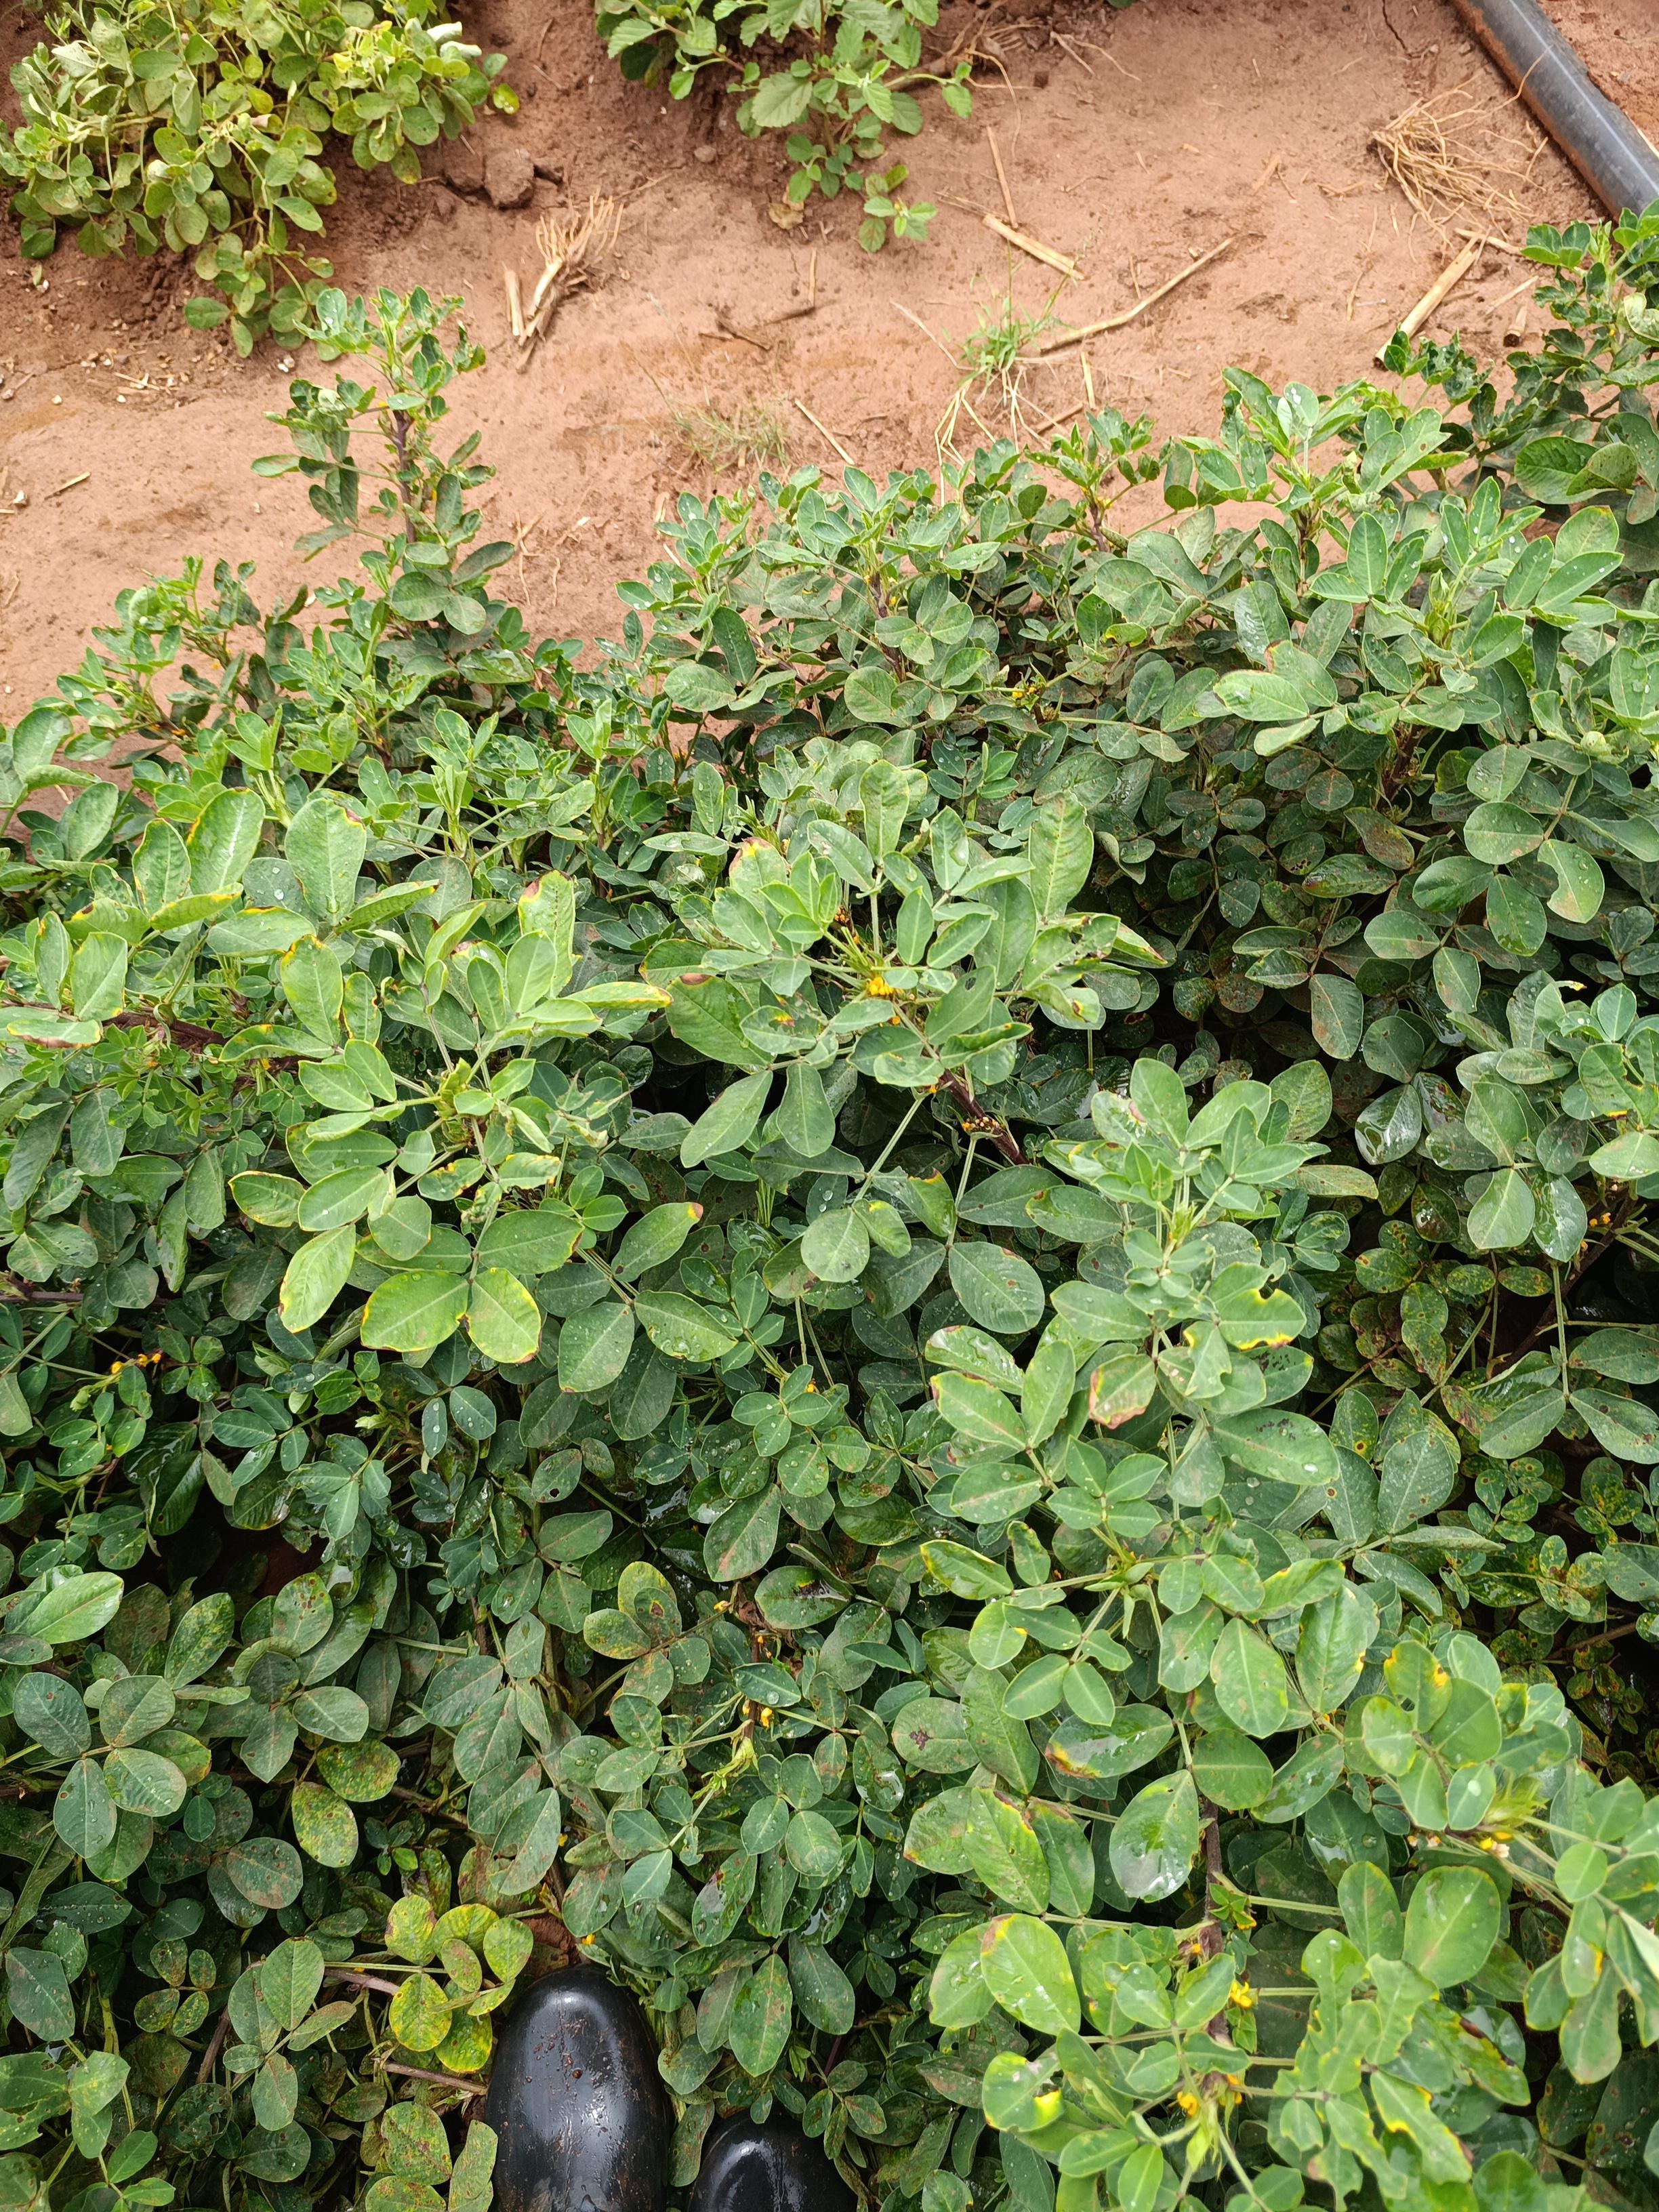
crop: groundnut
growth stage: pegging
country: Kenya
